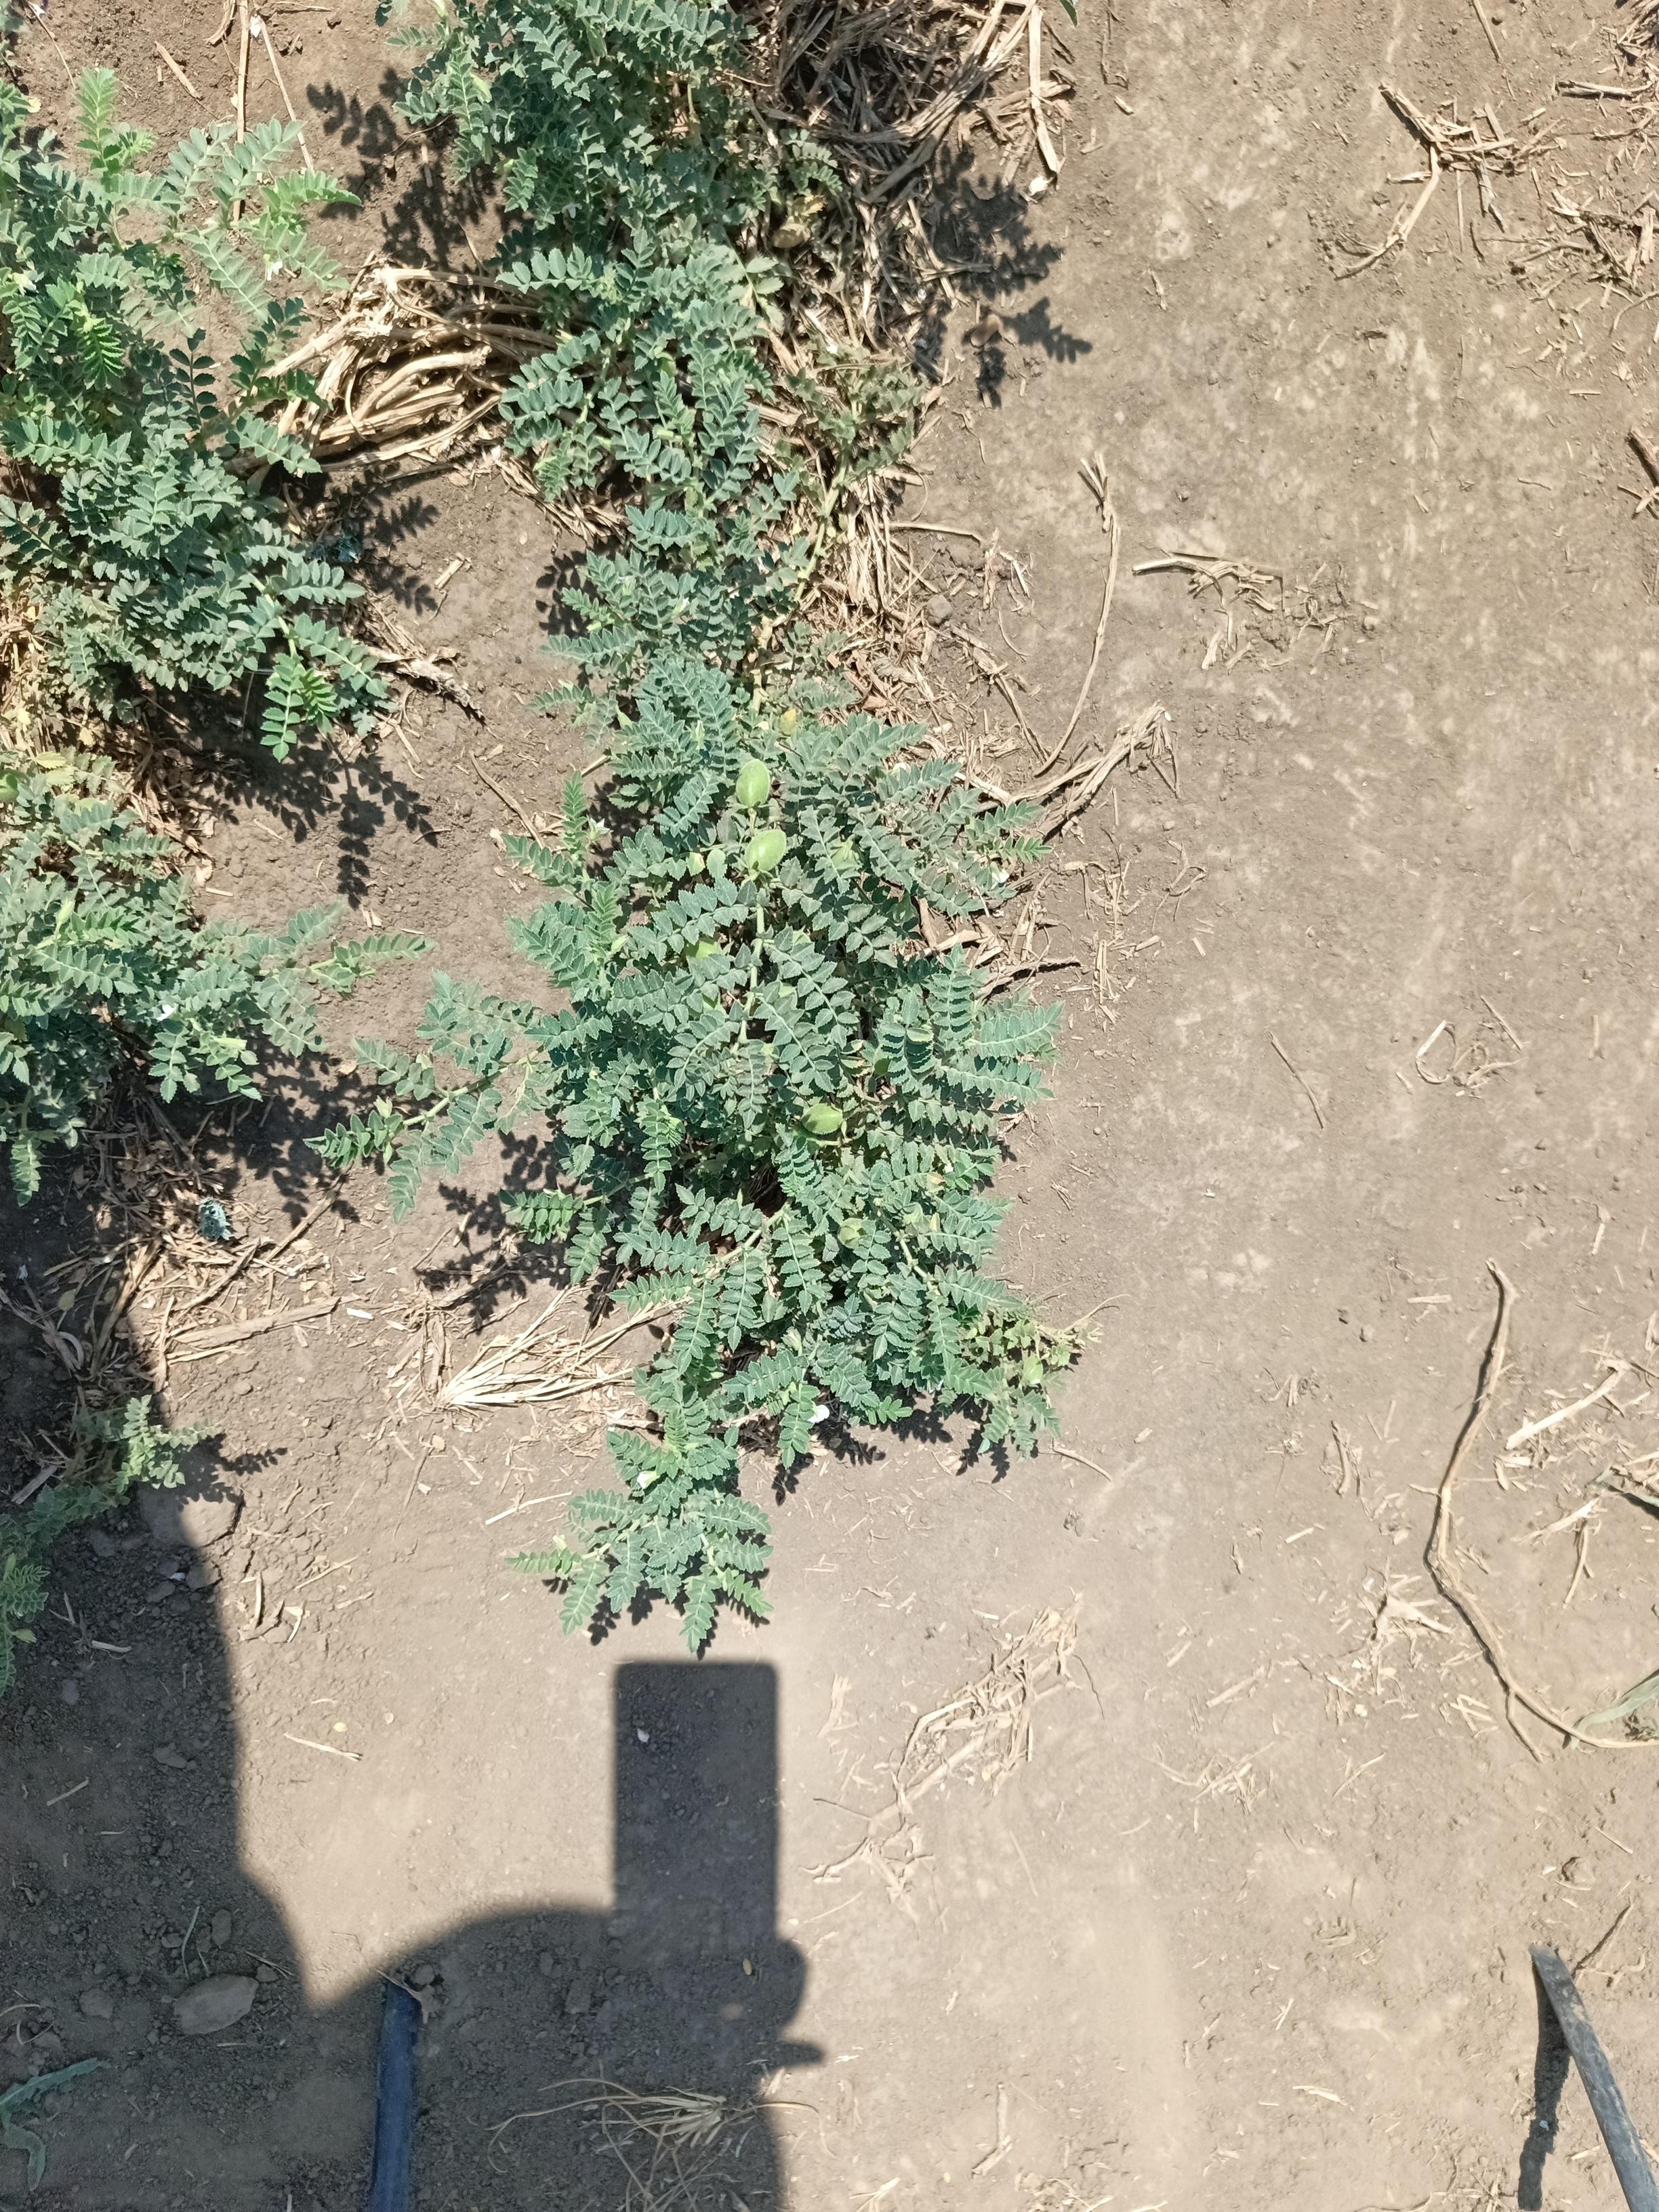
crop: chickpea
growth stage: development pod
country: Tanzania
